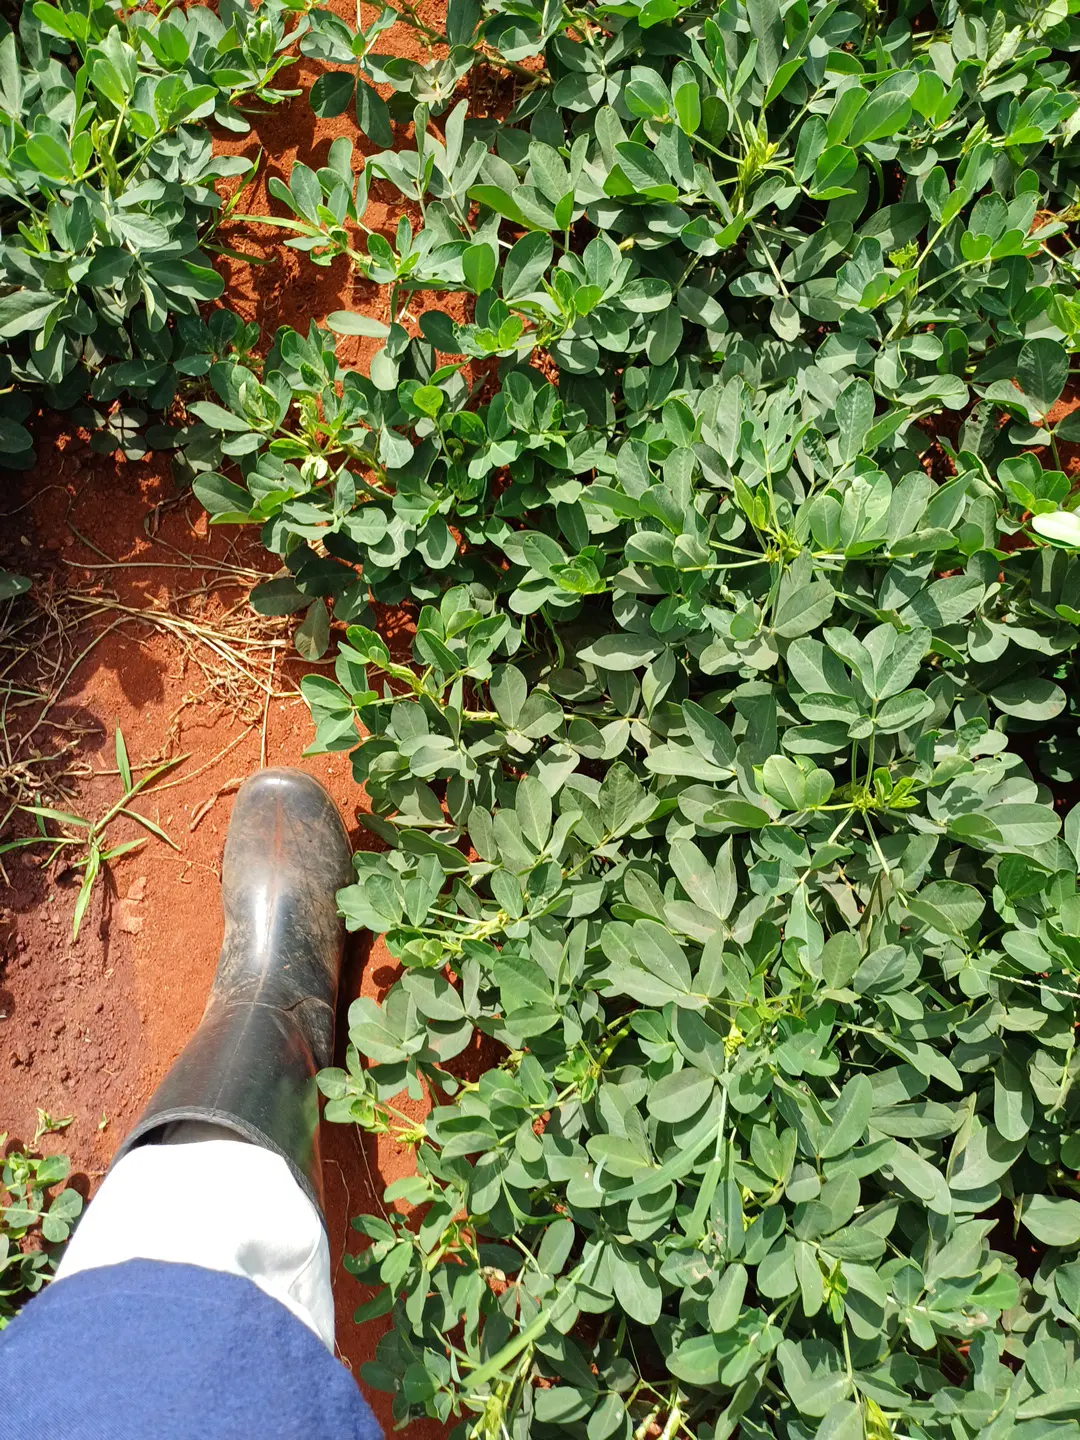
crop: groundnut
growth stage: pegging
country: Kenya
